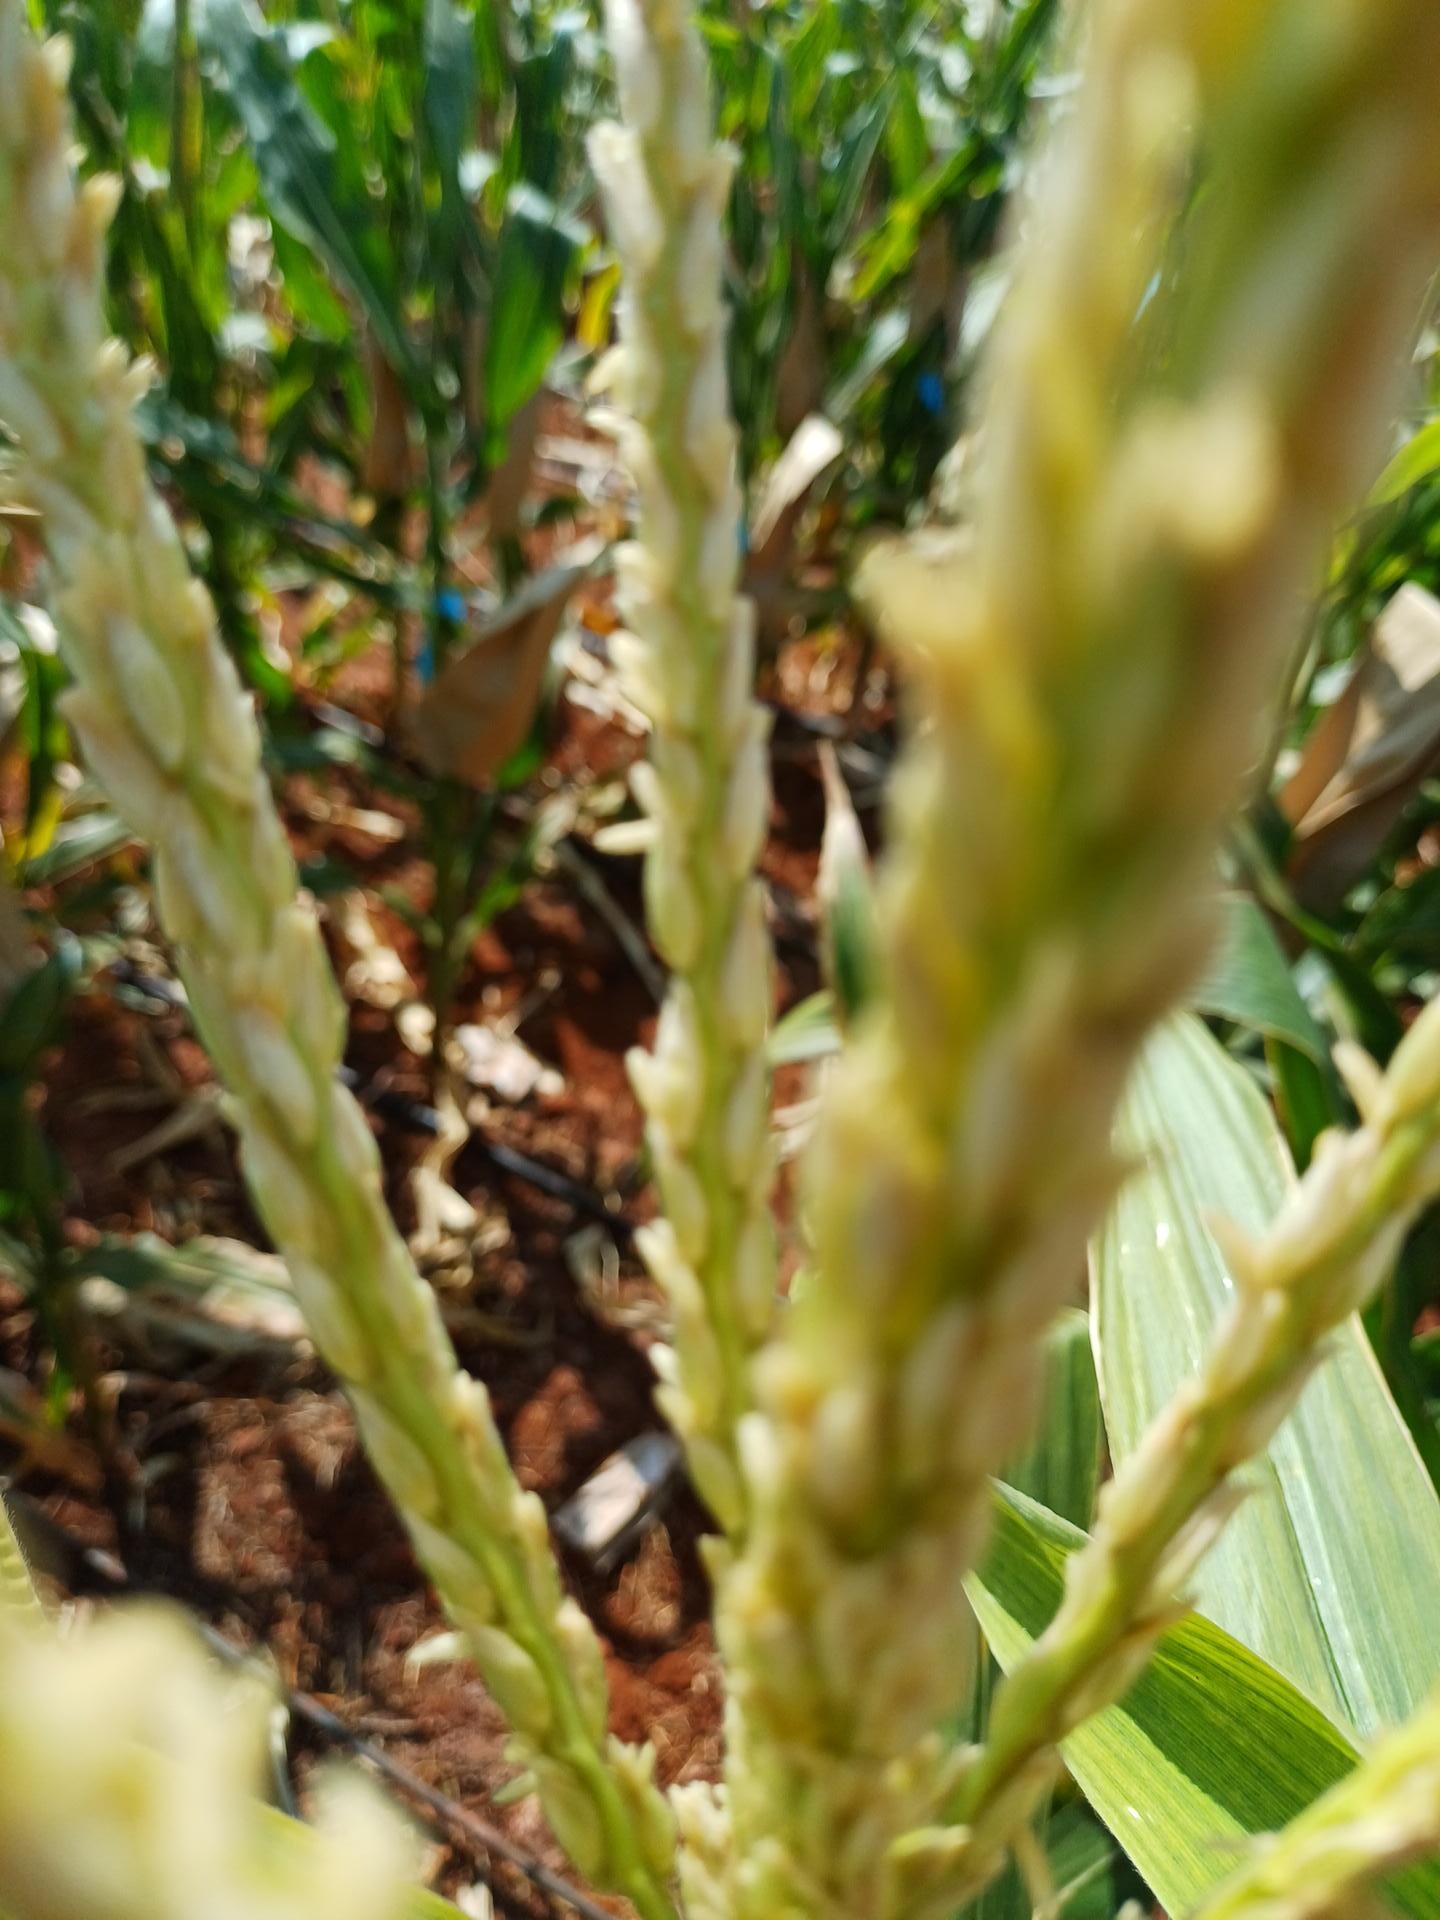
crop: maize
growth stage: flowering
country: Kenya
